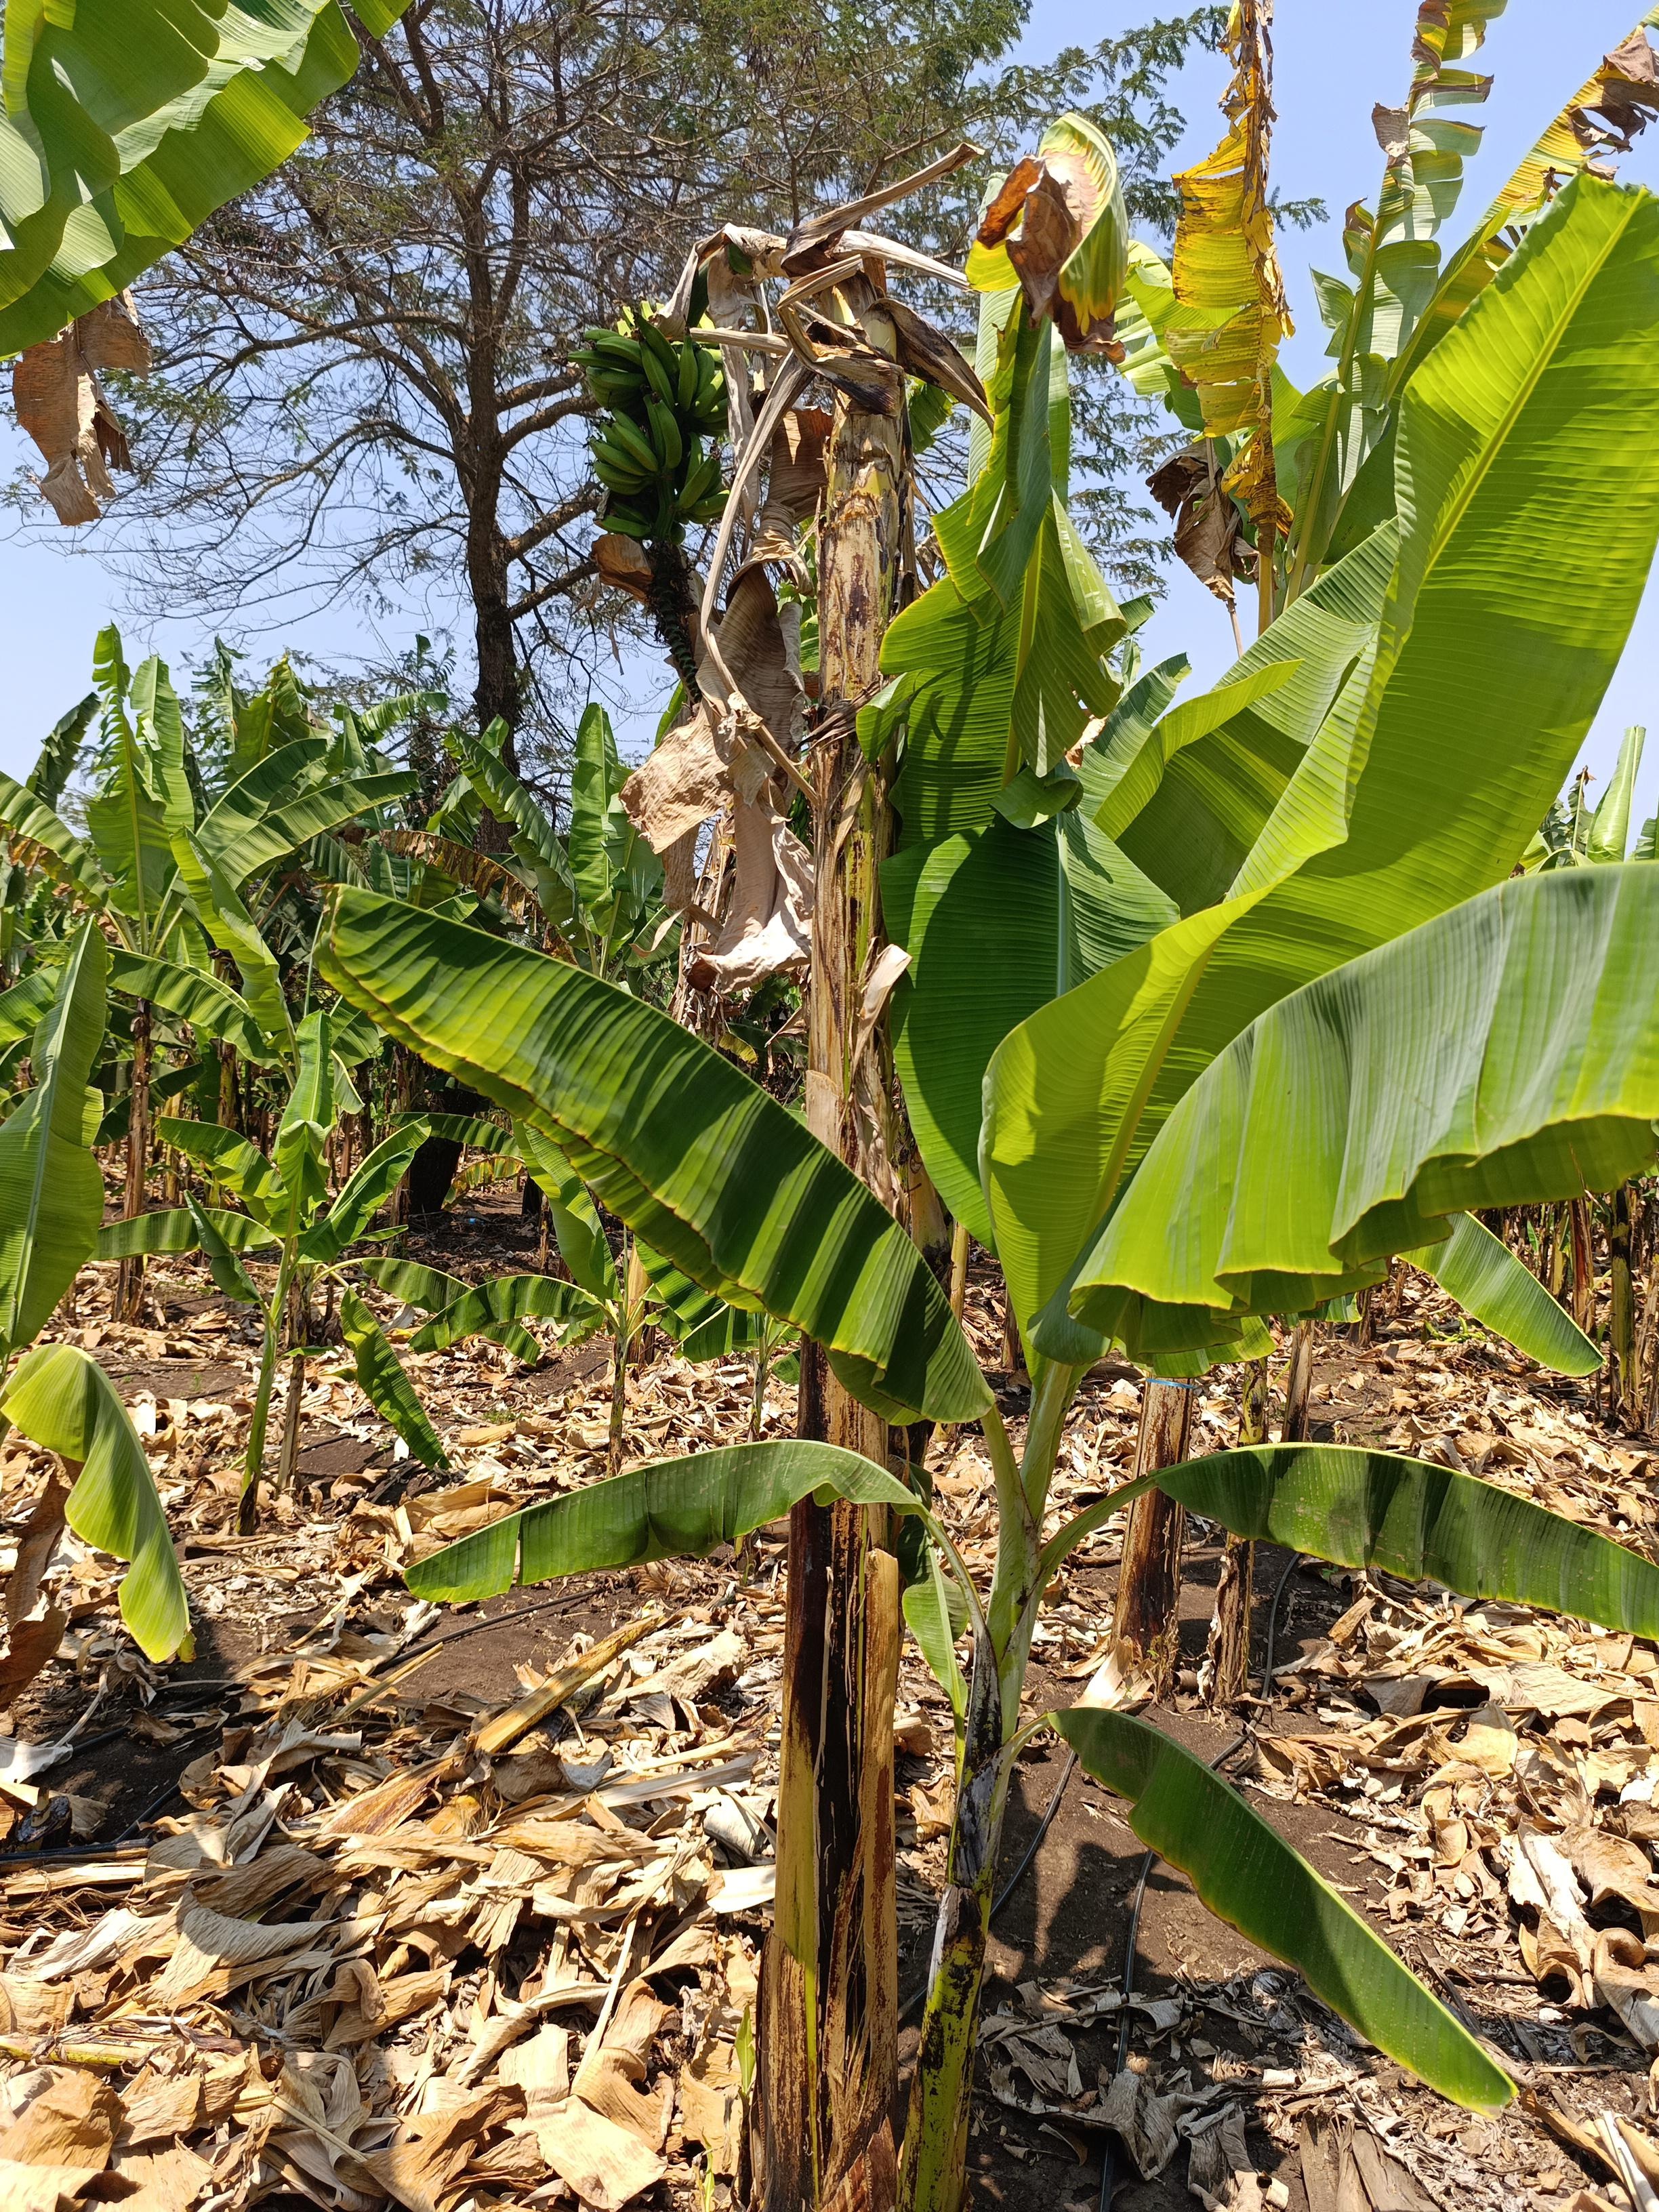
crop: banana
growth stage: maturity
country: Tanzania
